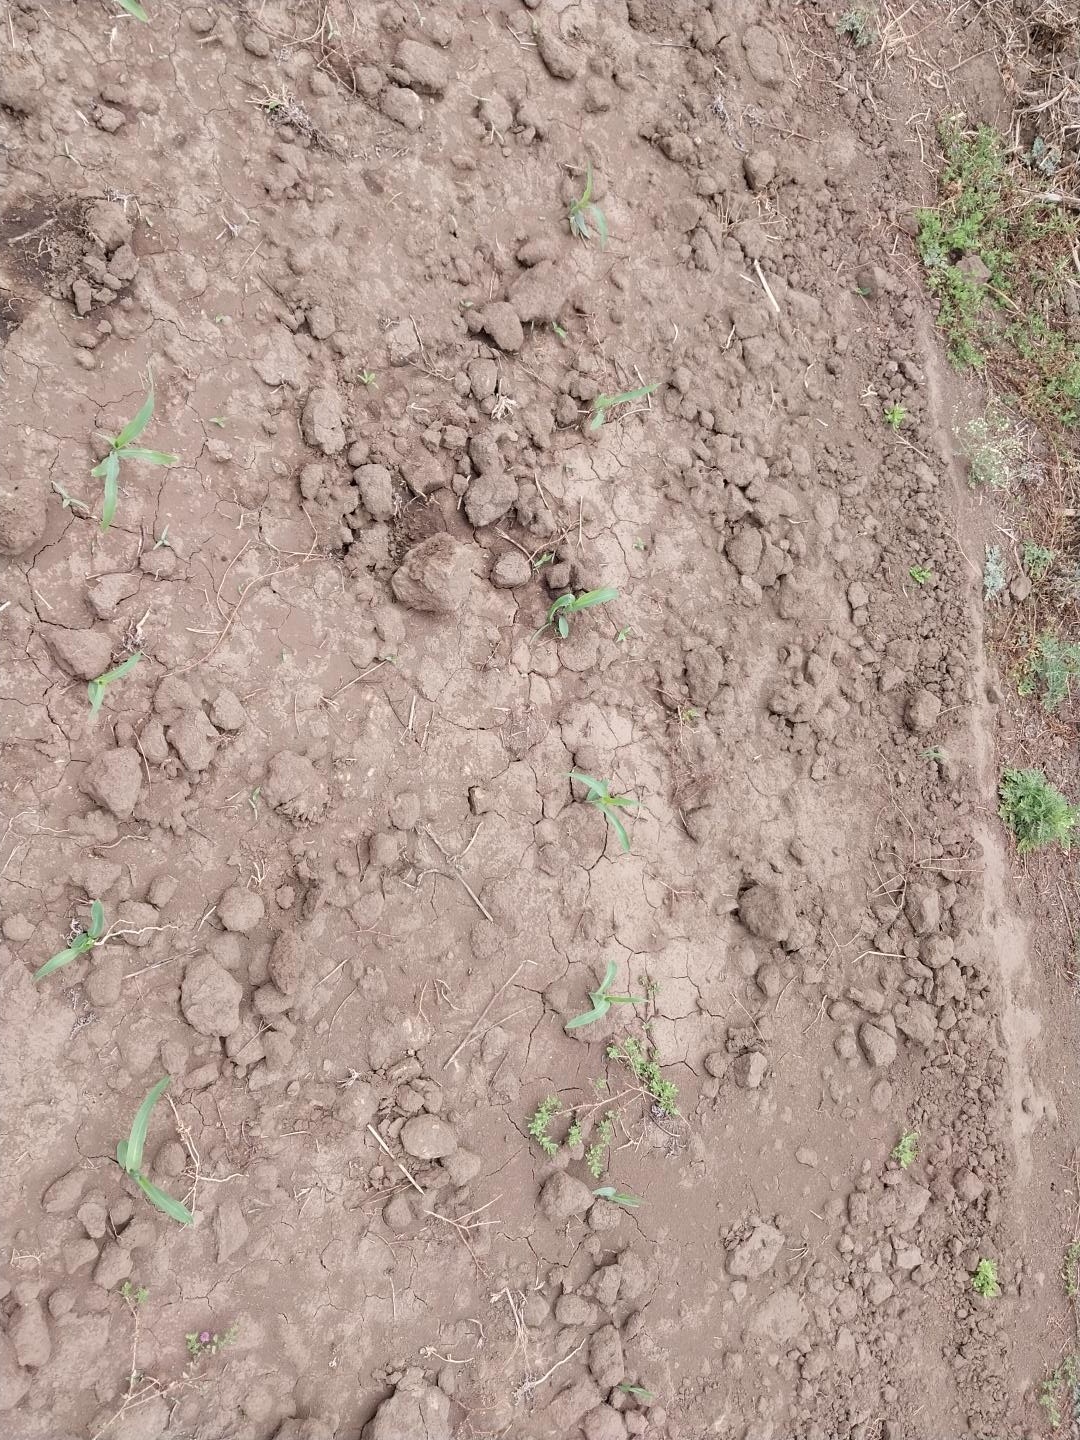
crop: maize
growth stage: emergence
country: Tanzania
